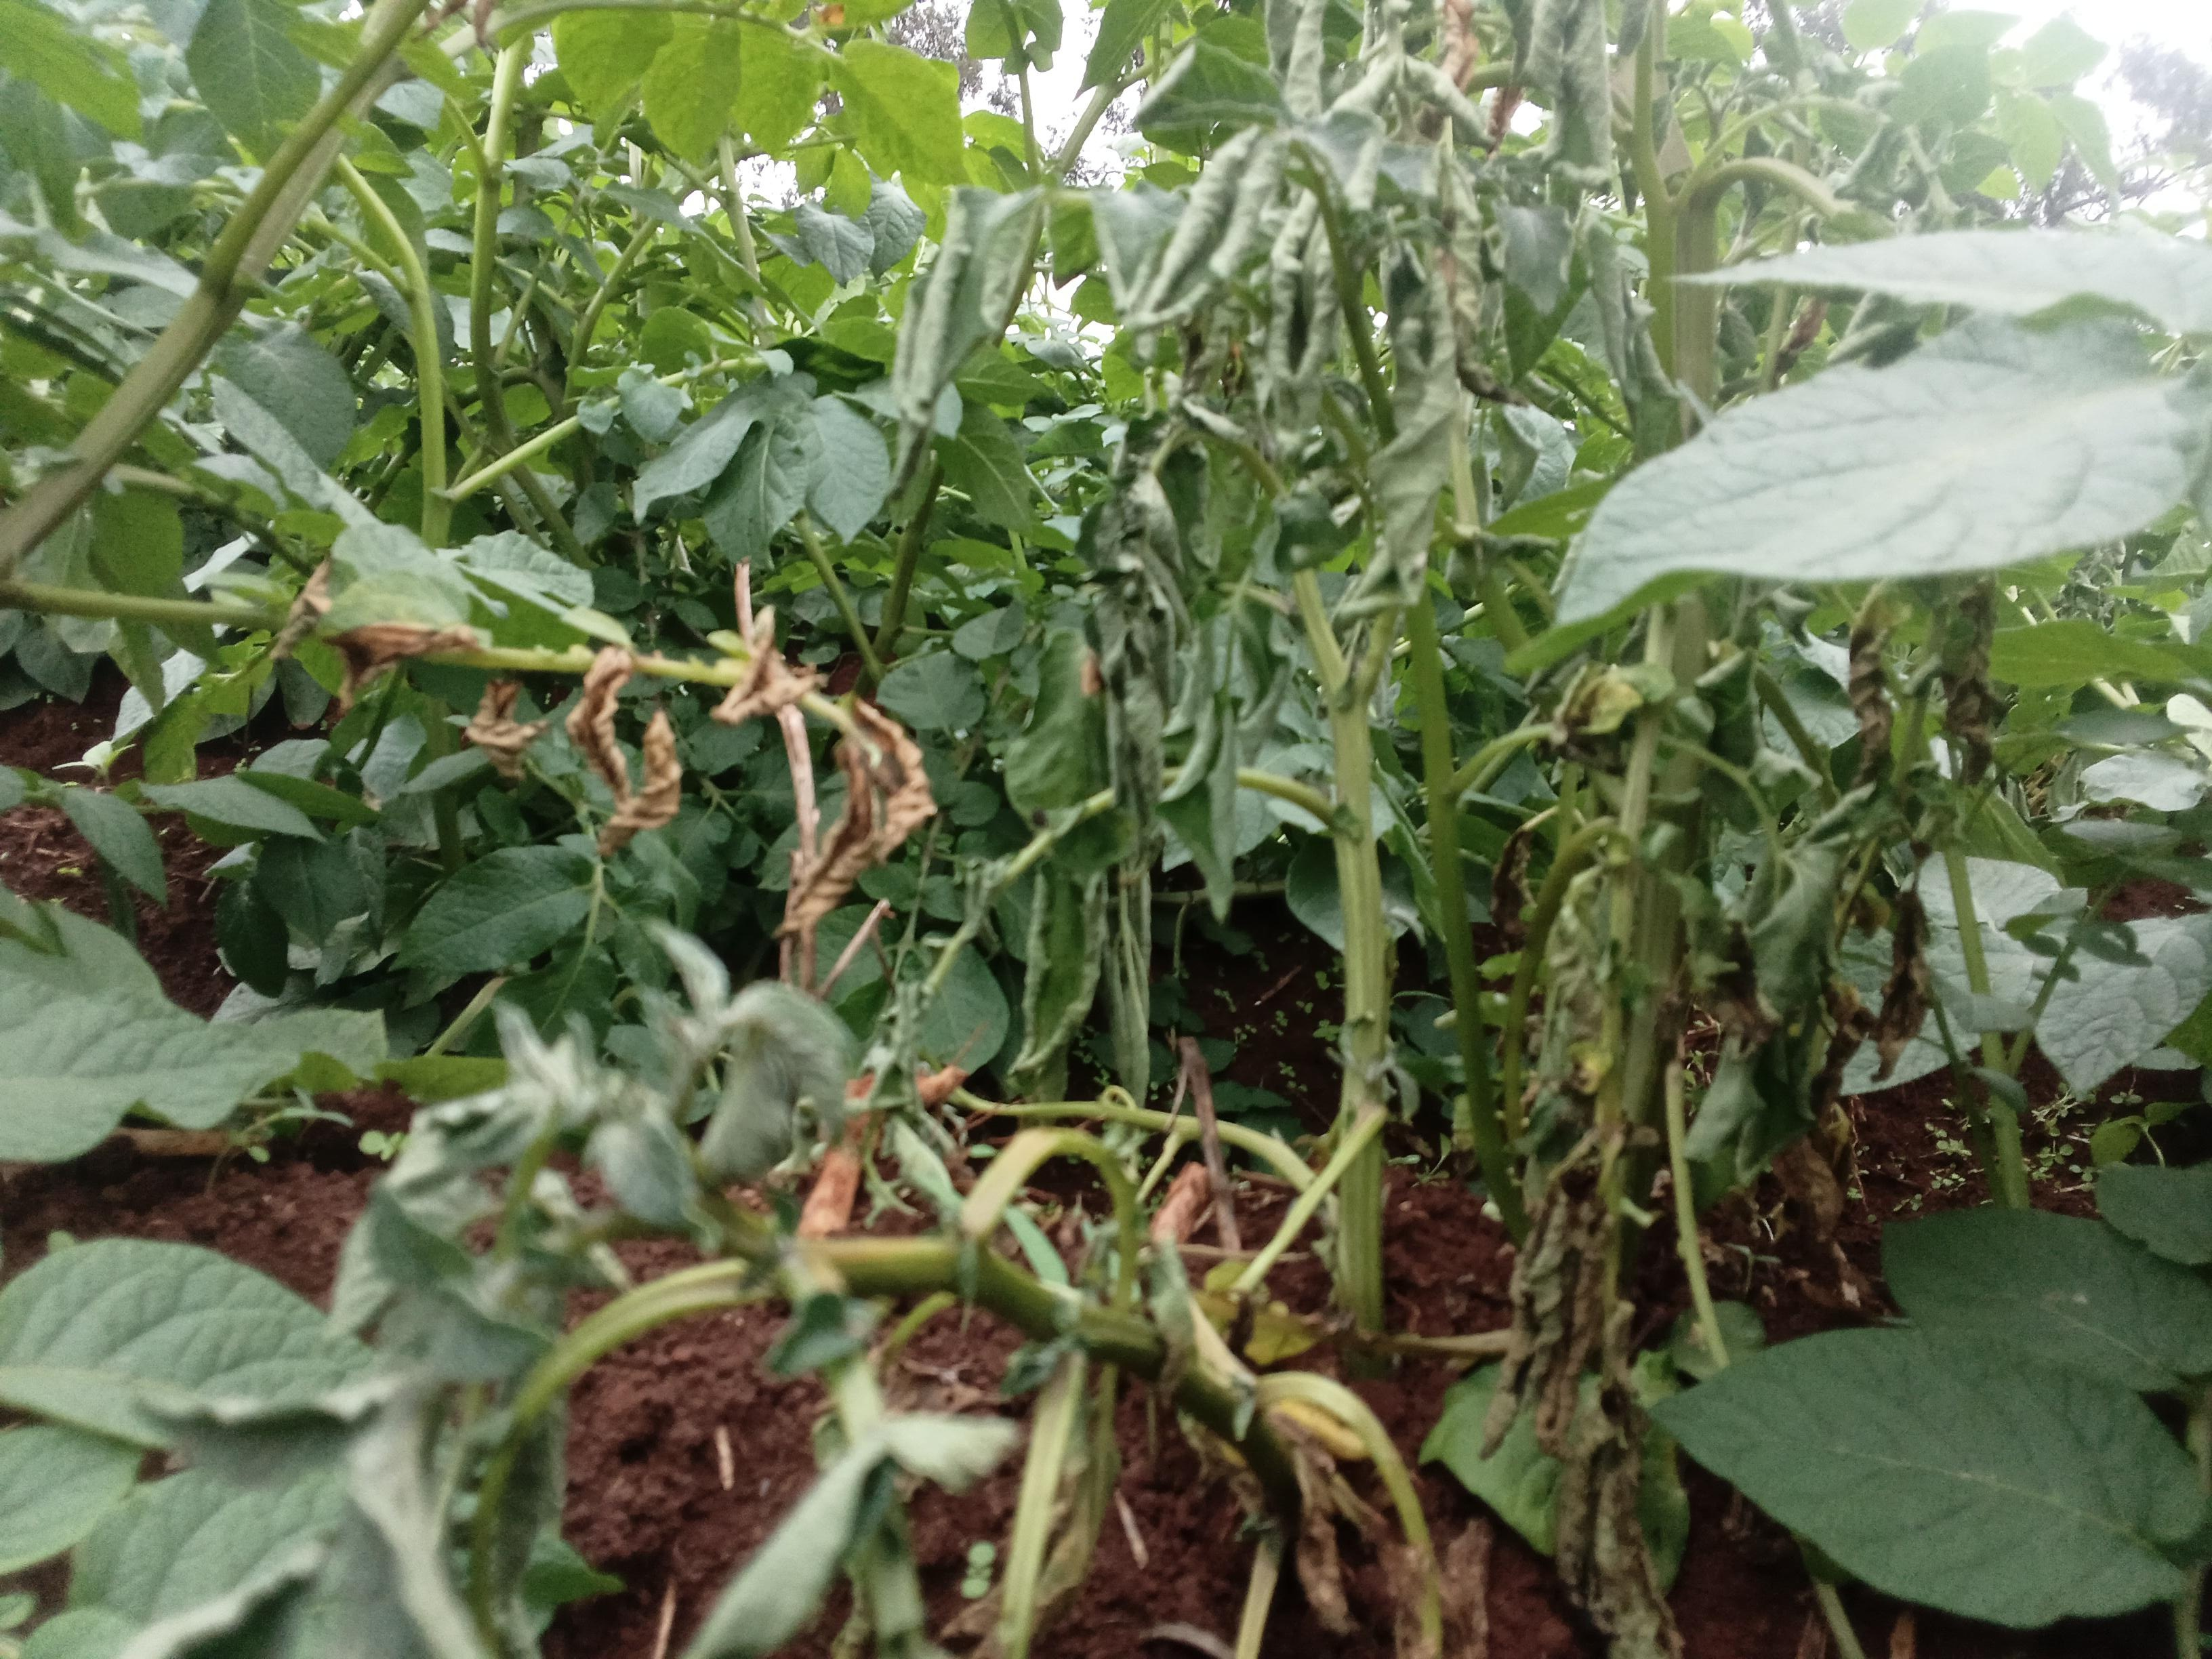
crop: potato
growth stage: flowering
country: Kenya
